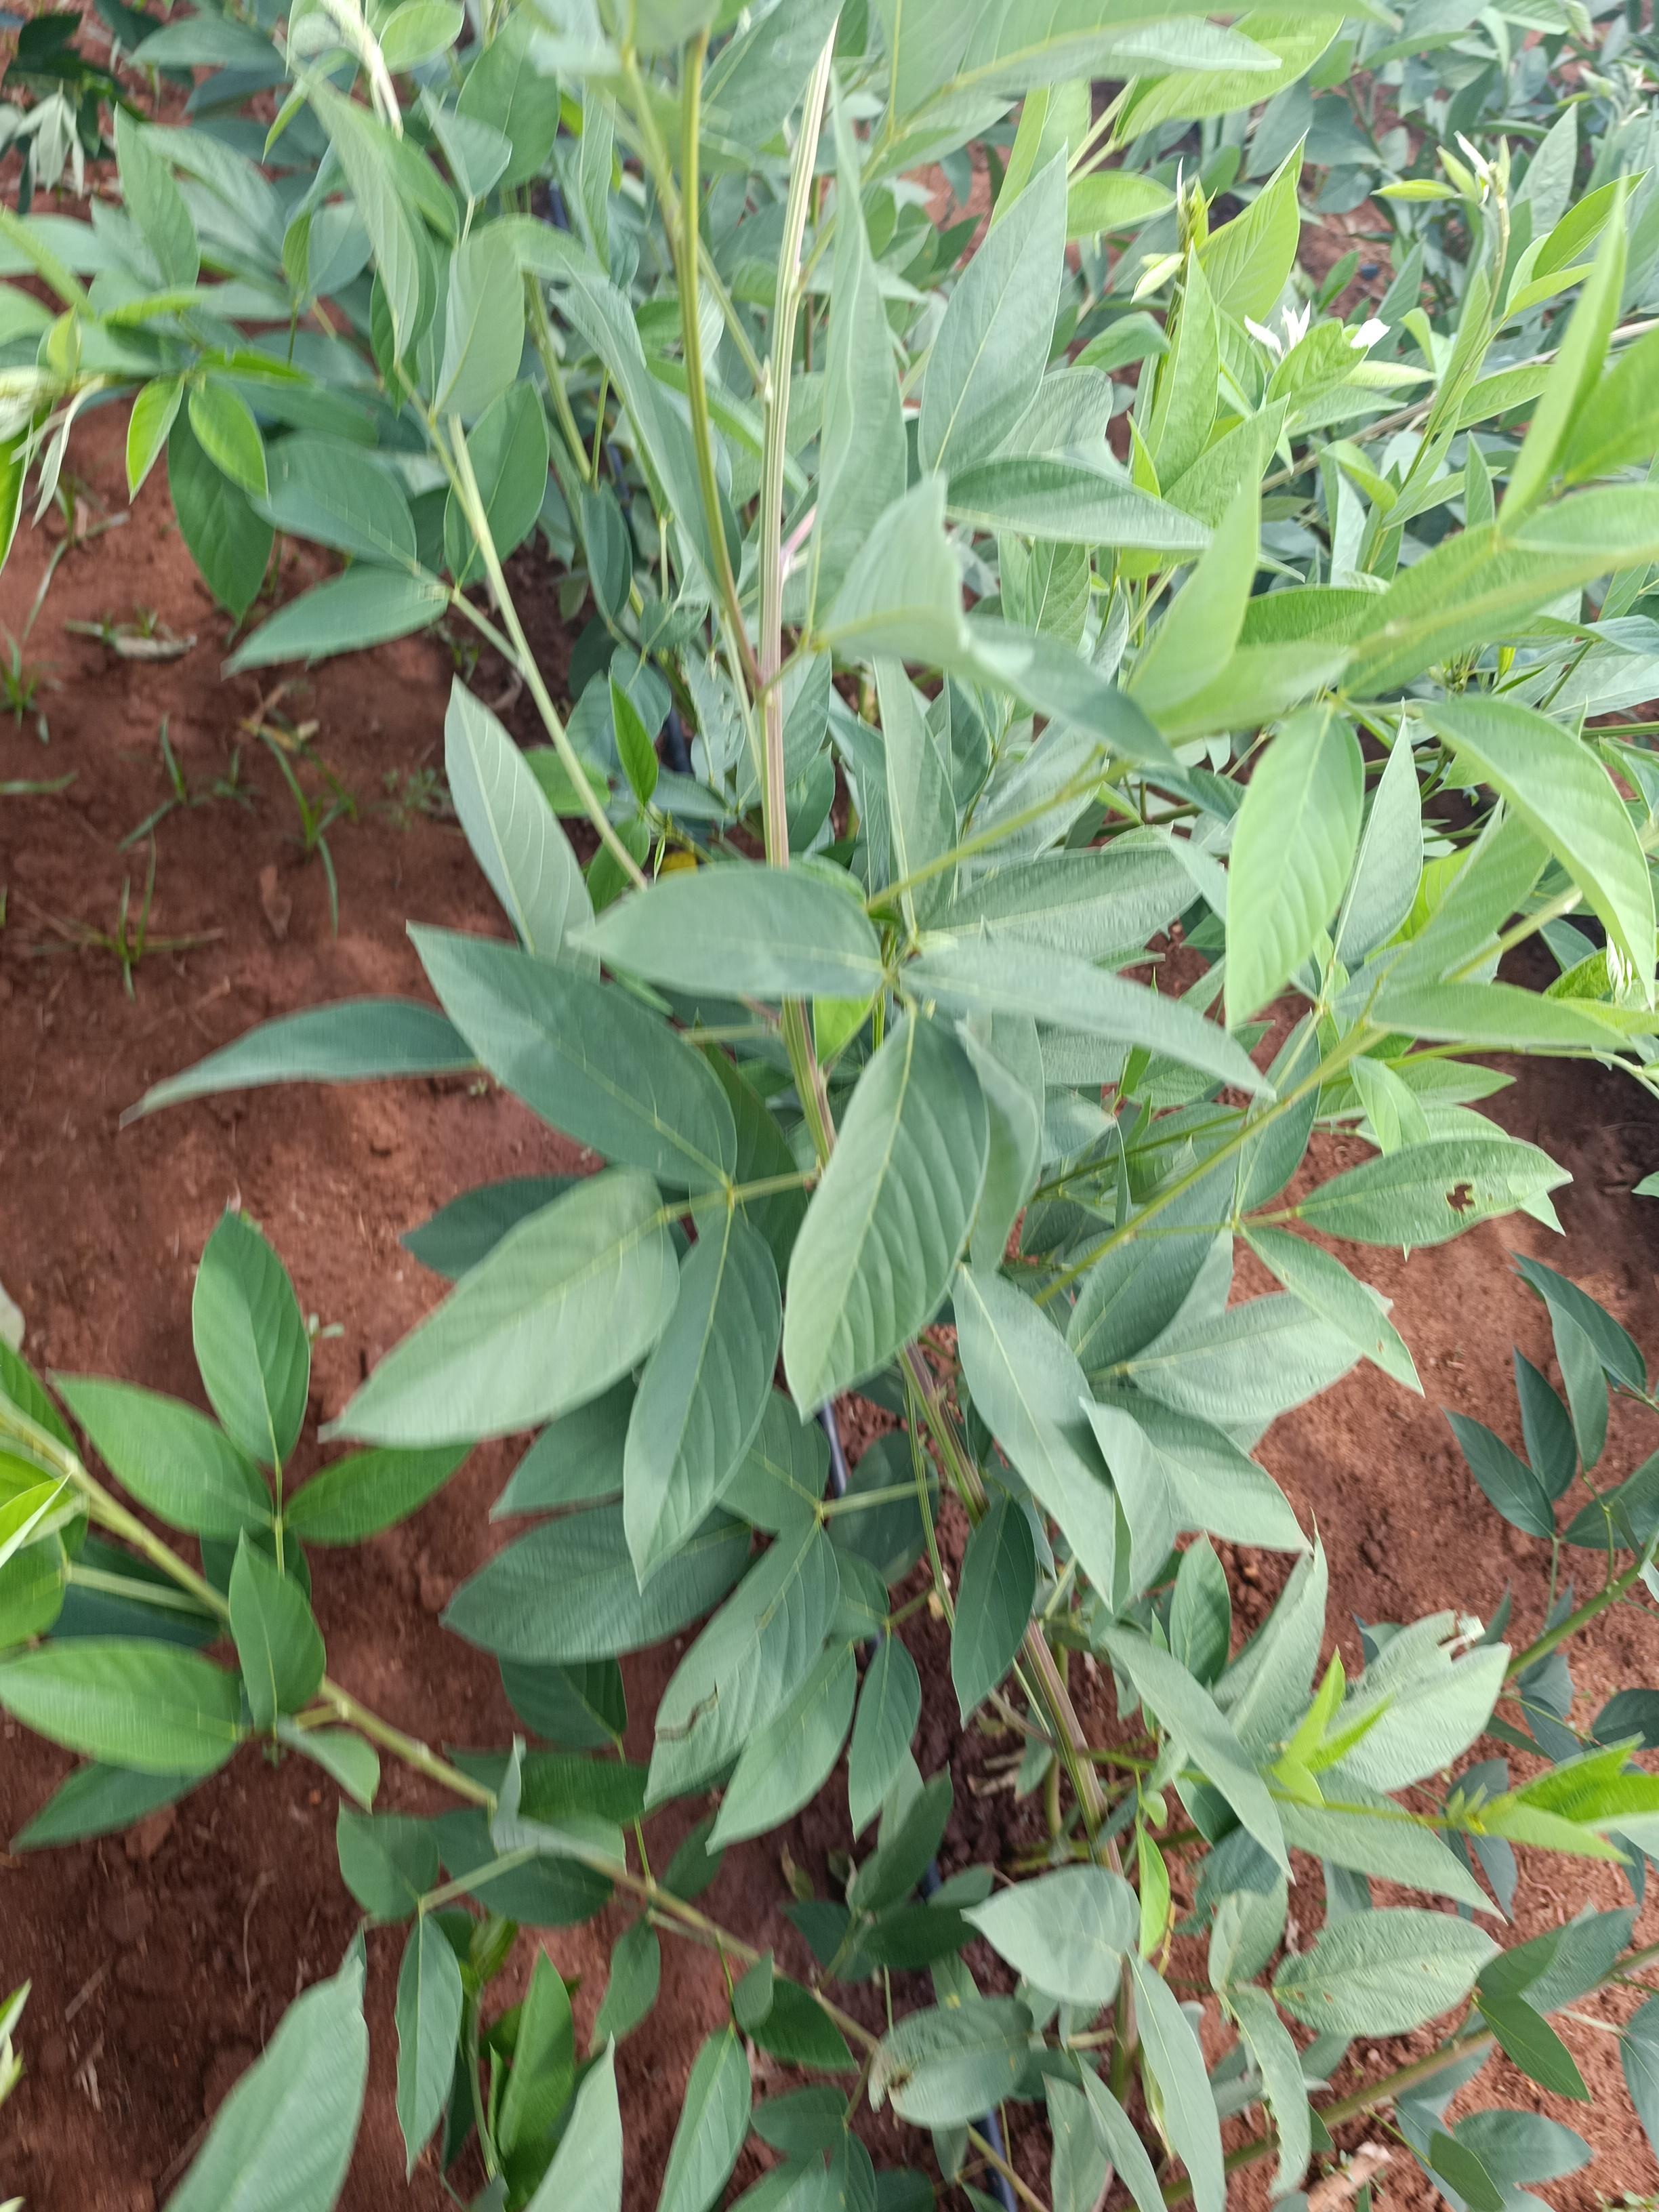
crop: pigeonpea
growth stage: vegetative
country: Kenya
